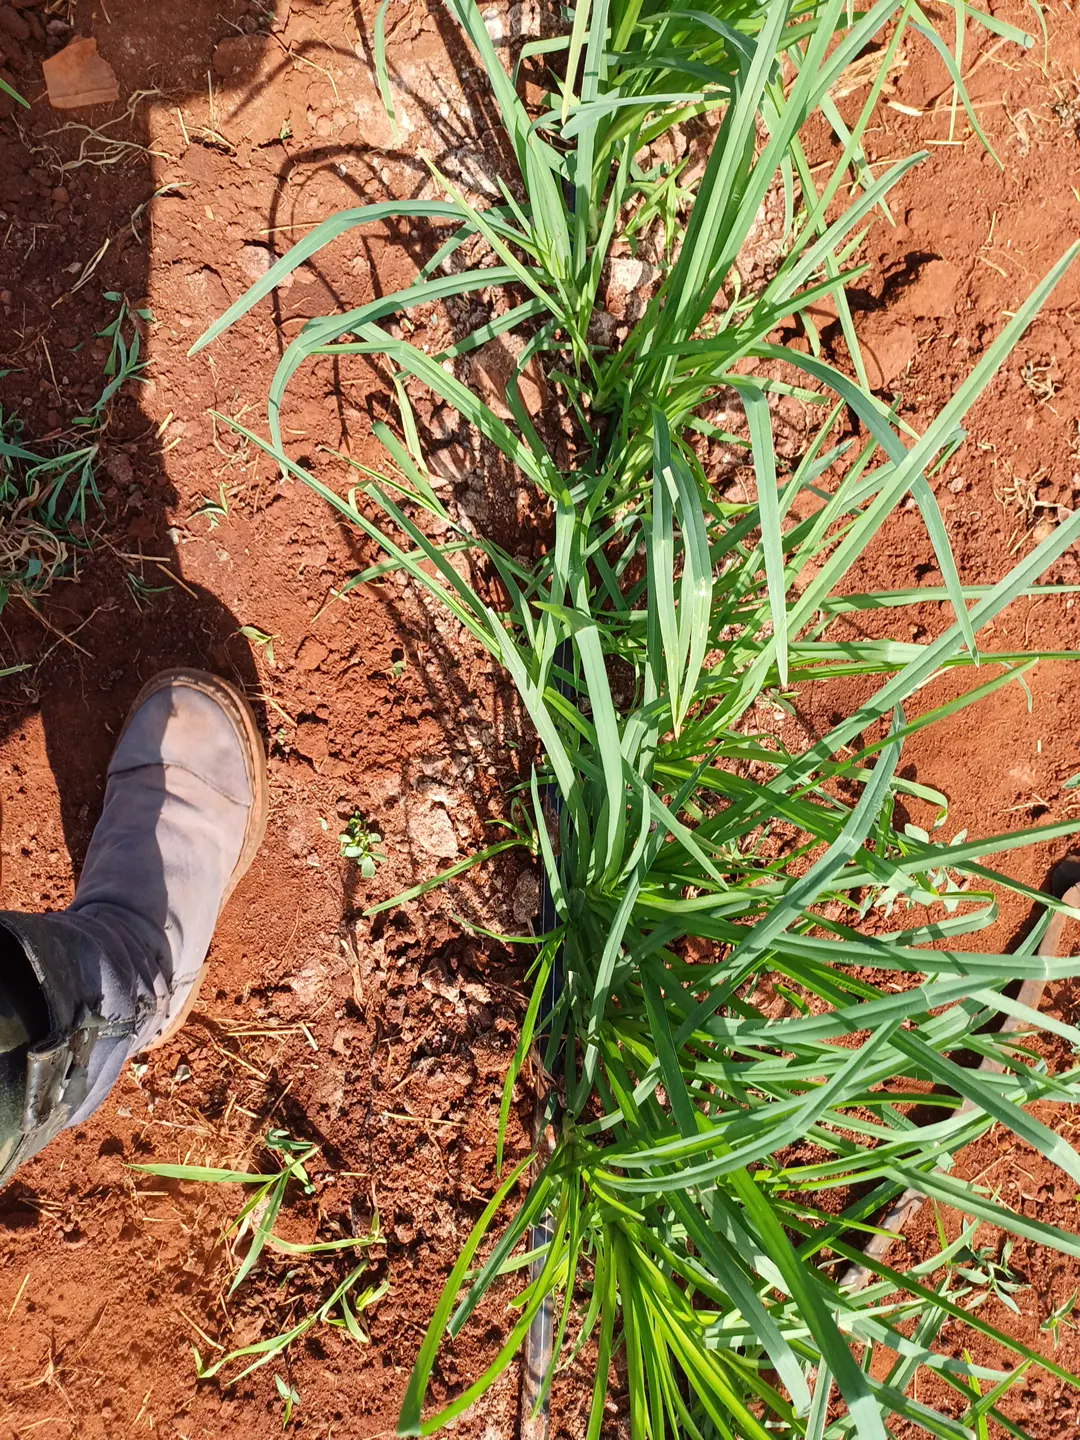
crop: finger millet
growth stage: elongation stem
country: Kenya
